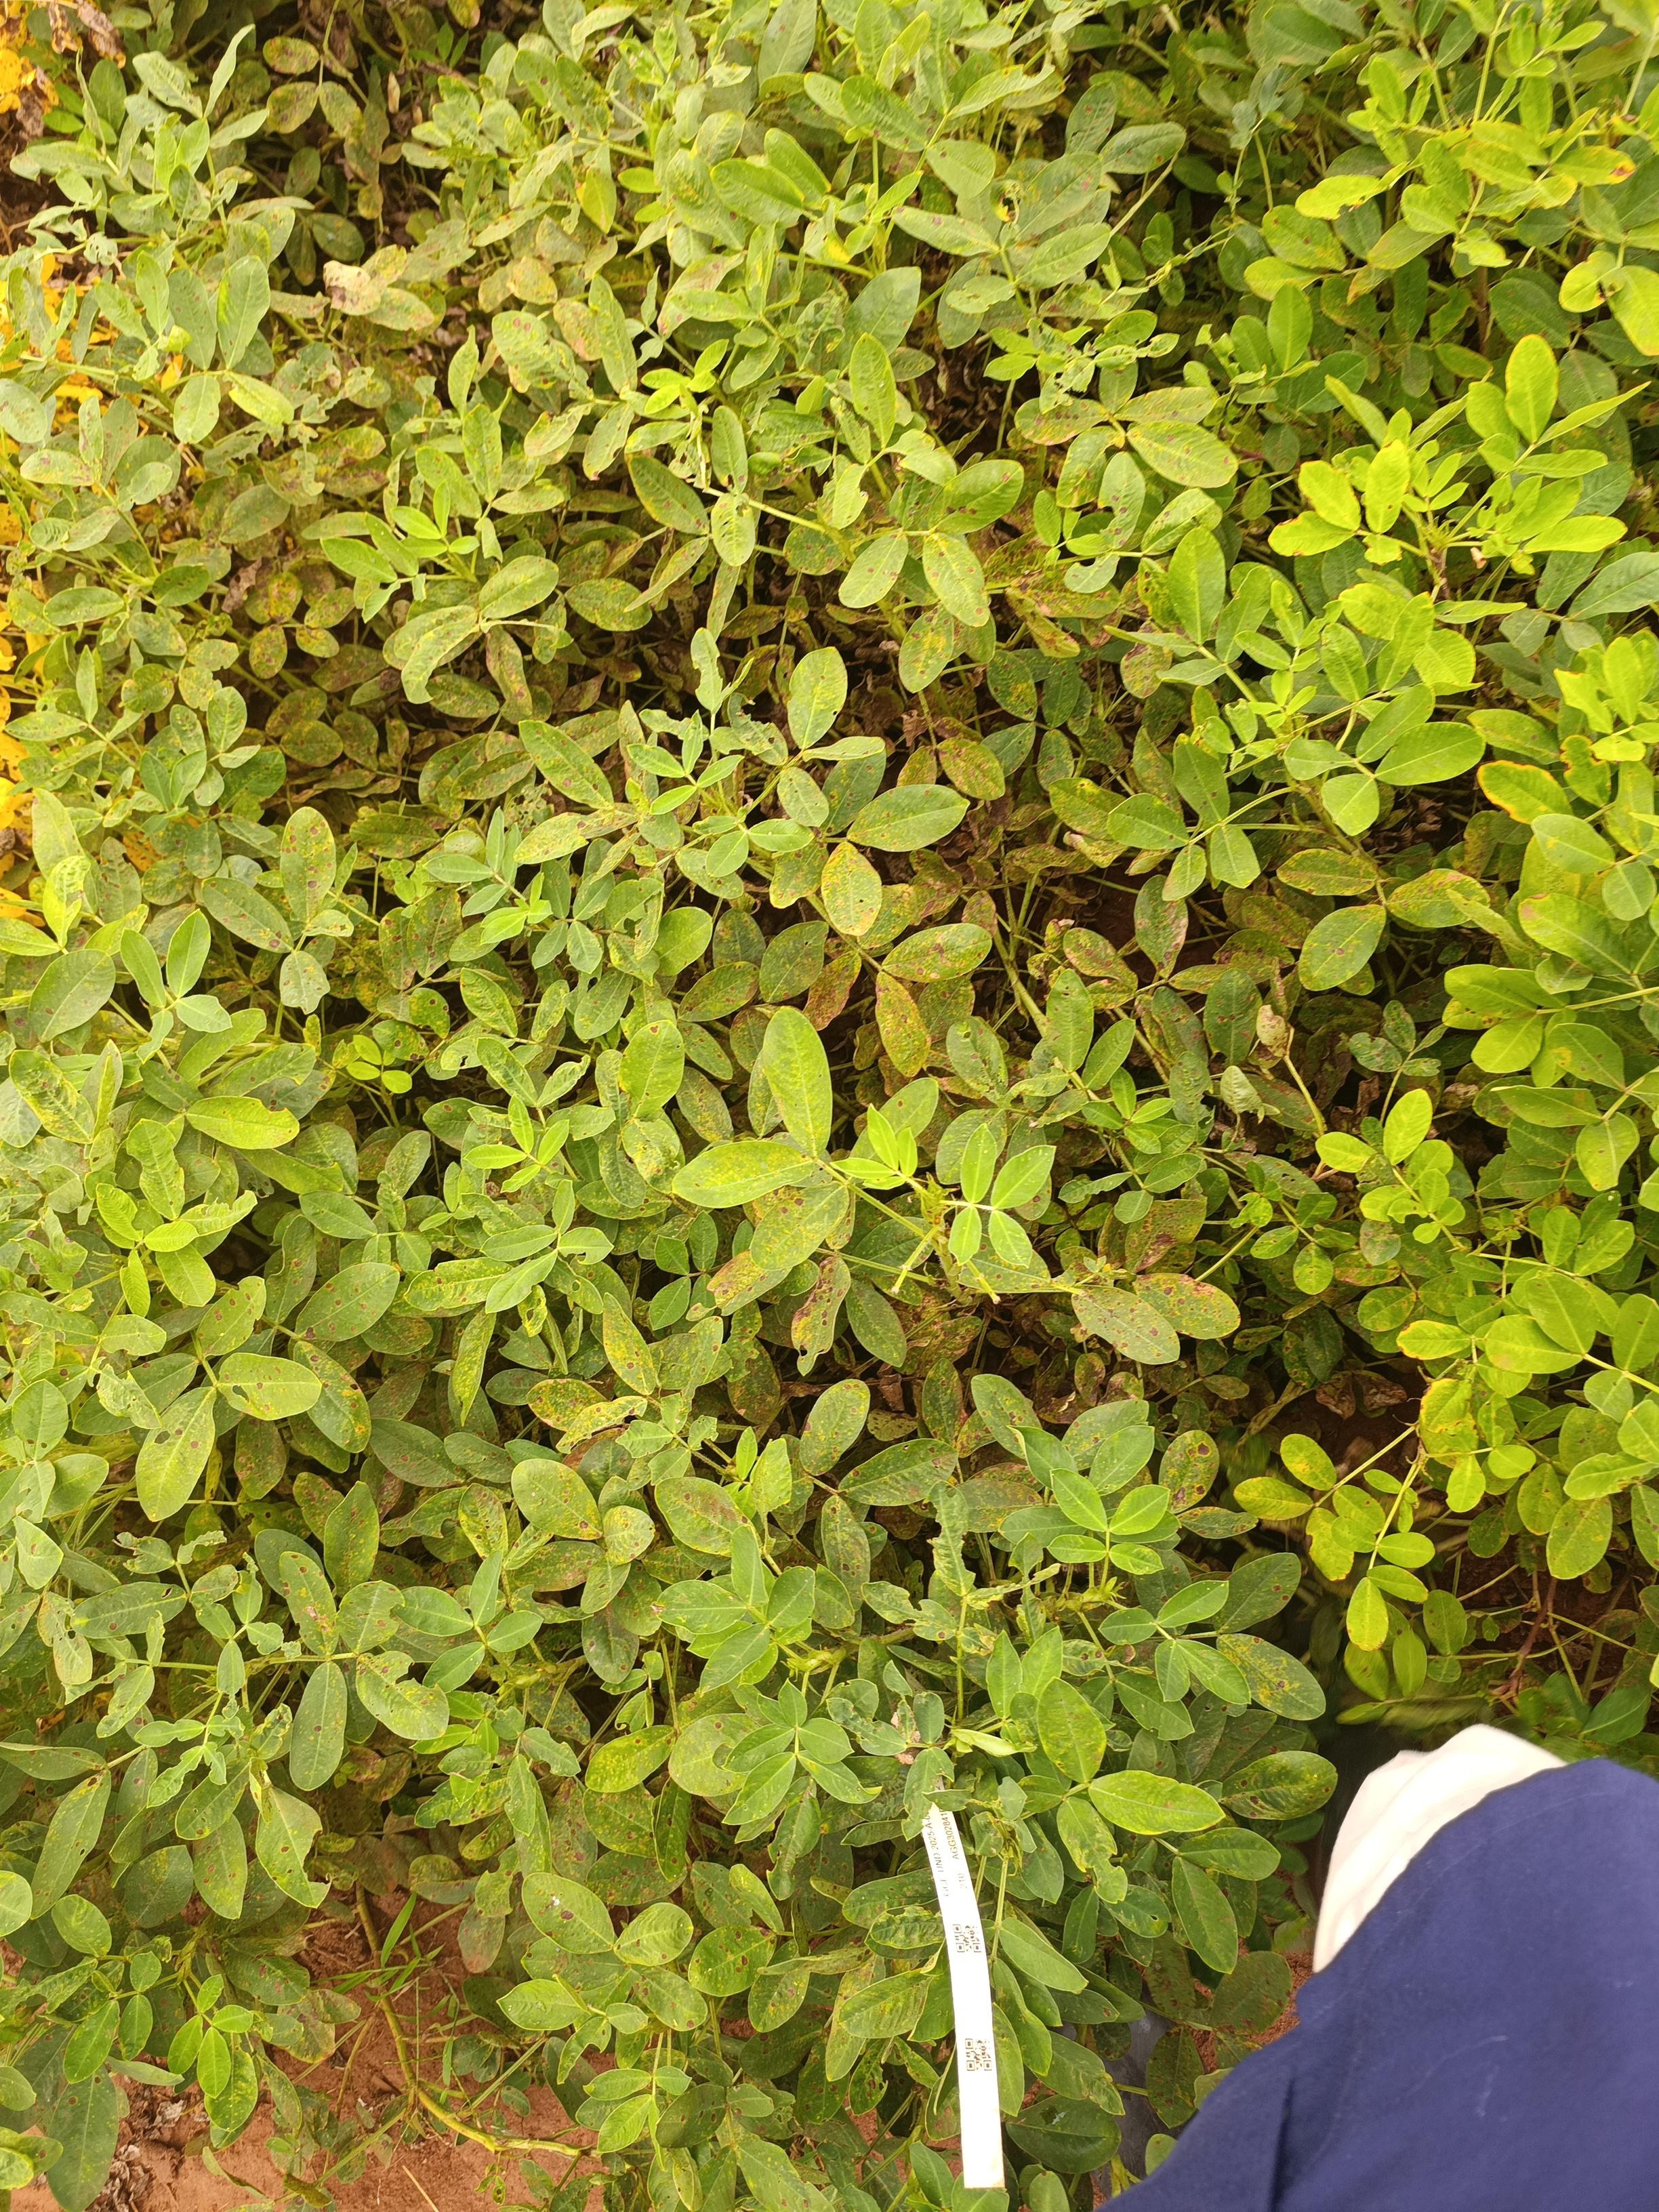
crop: groundnut
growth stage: pegging
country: Kenya
